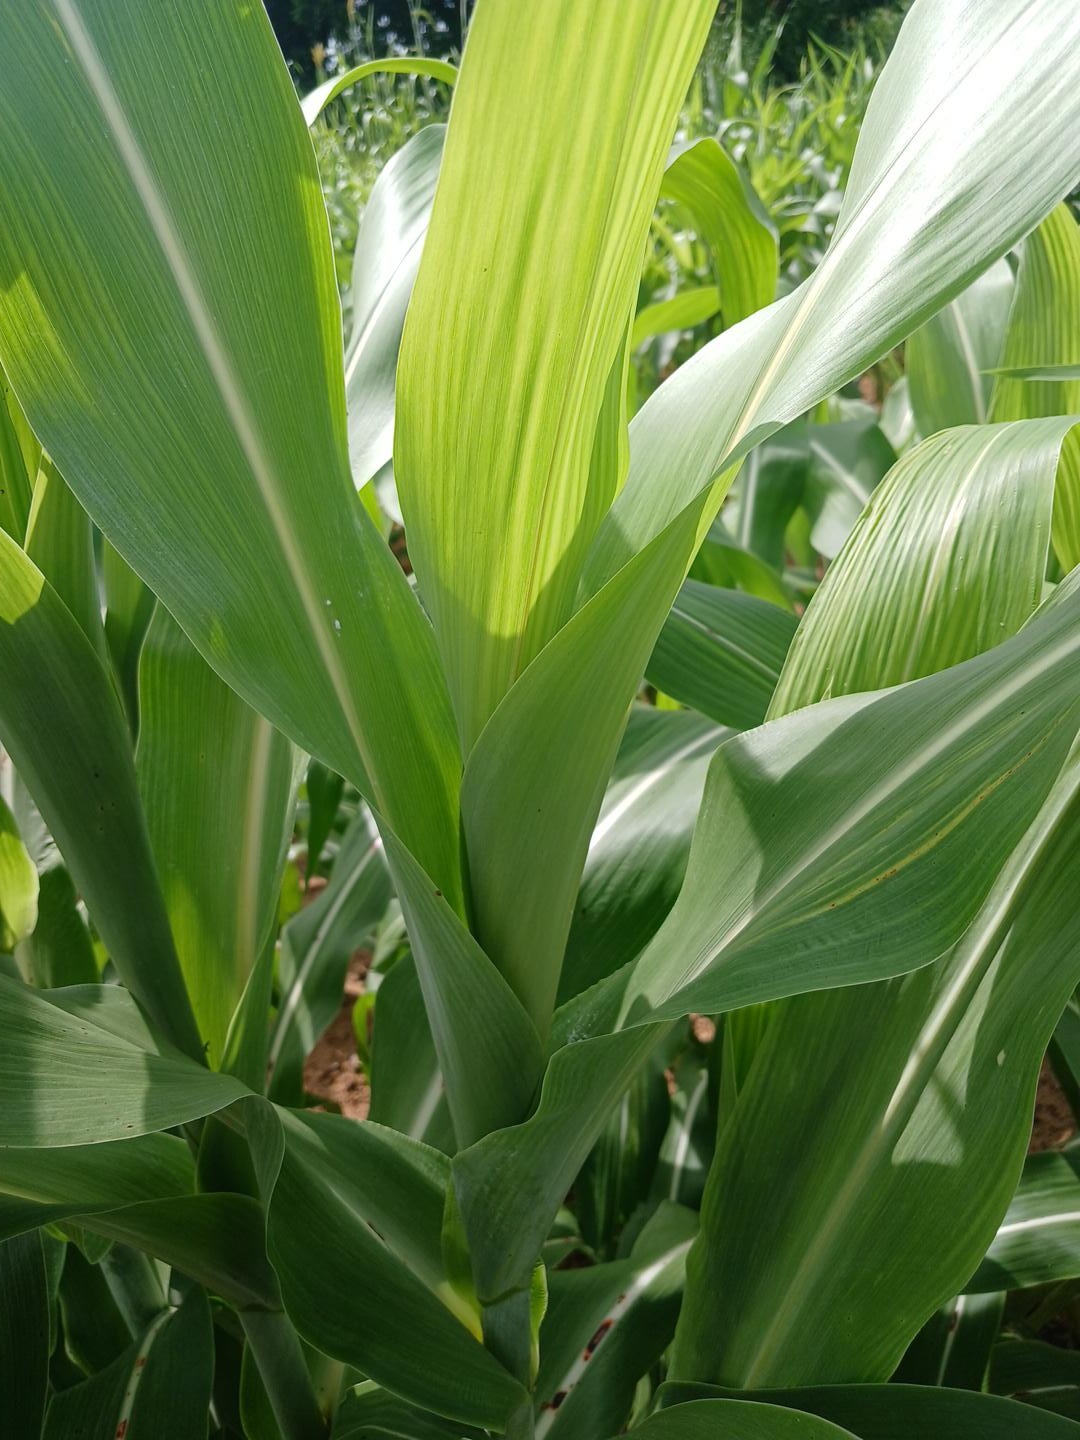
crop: sorghum
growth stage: vegetative
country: Senegal
